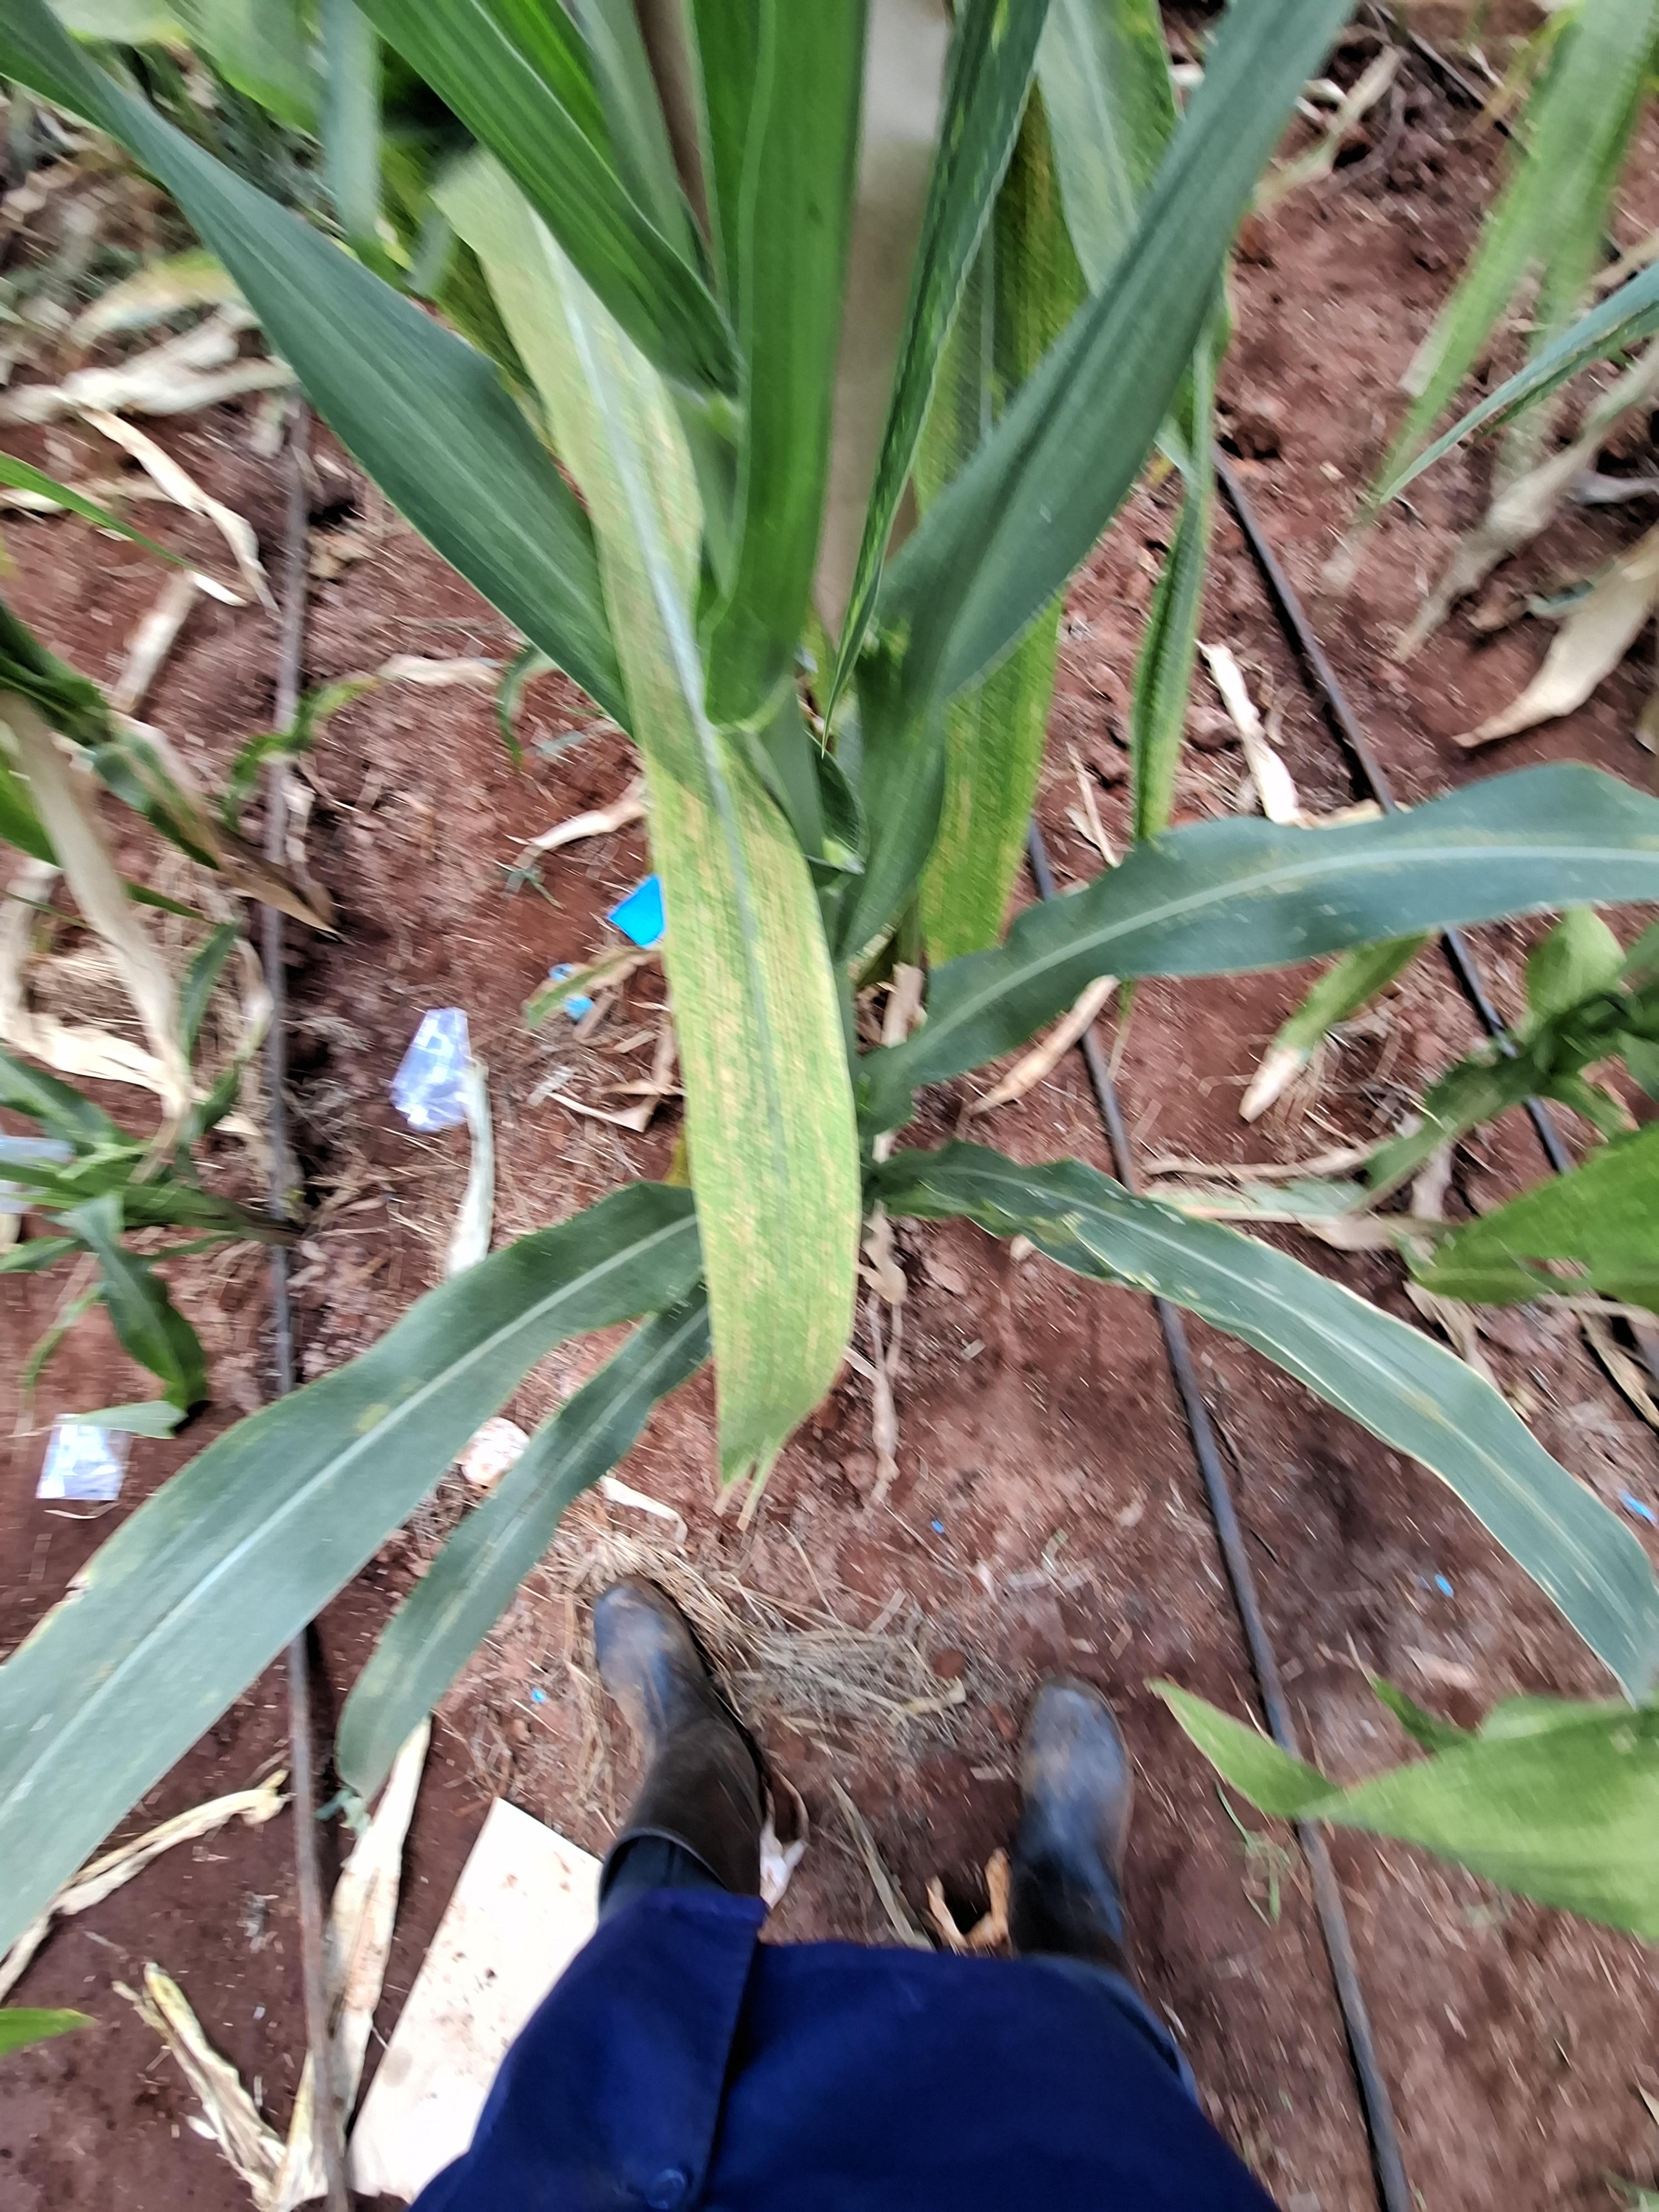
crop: maize
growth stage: flowering
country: Kenya
